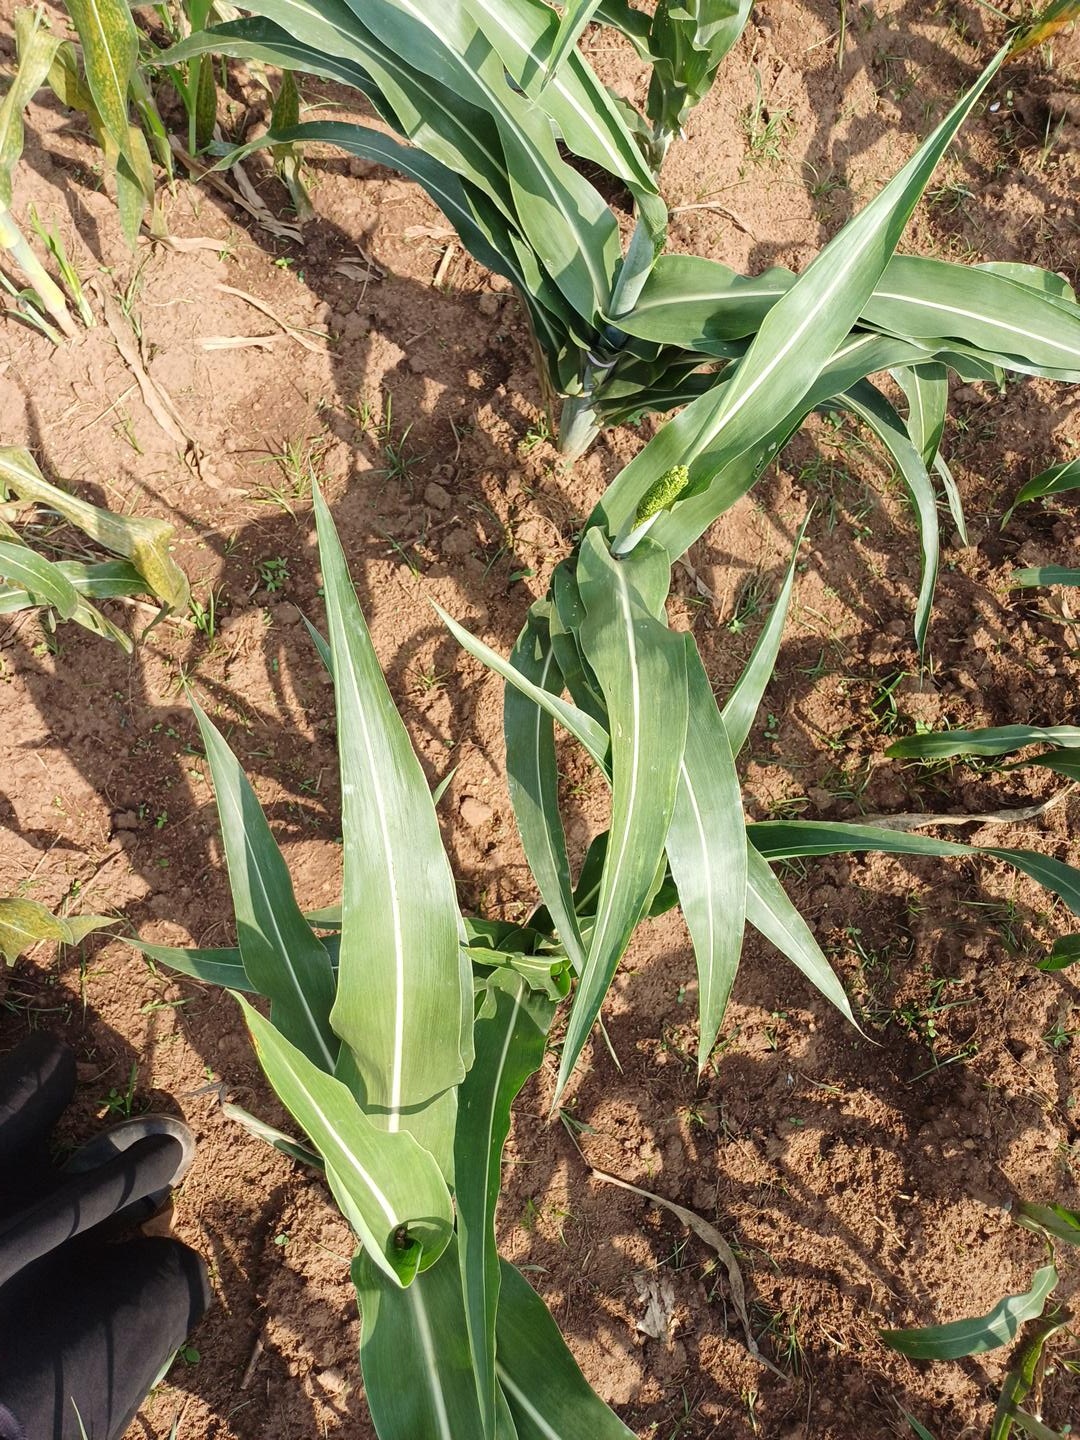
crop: sorghum
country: Kenya
